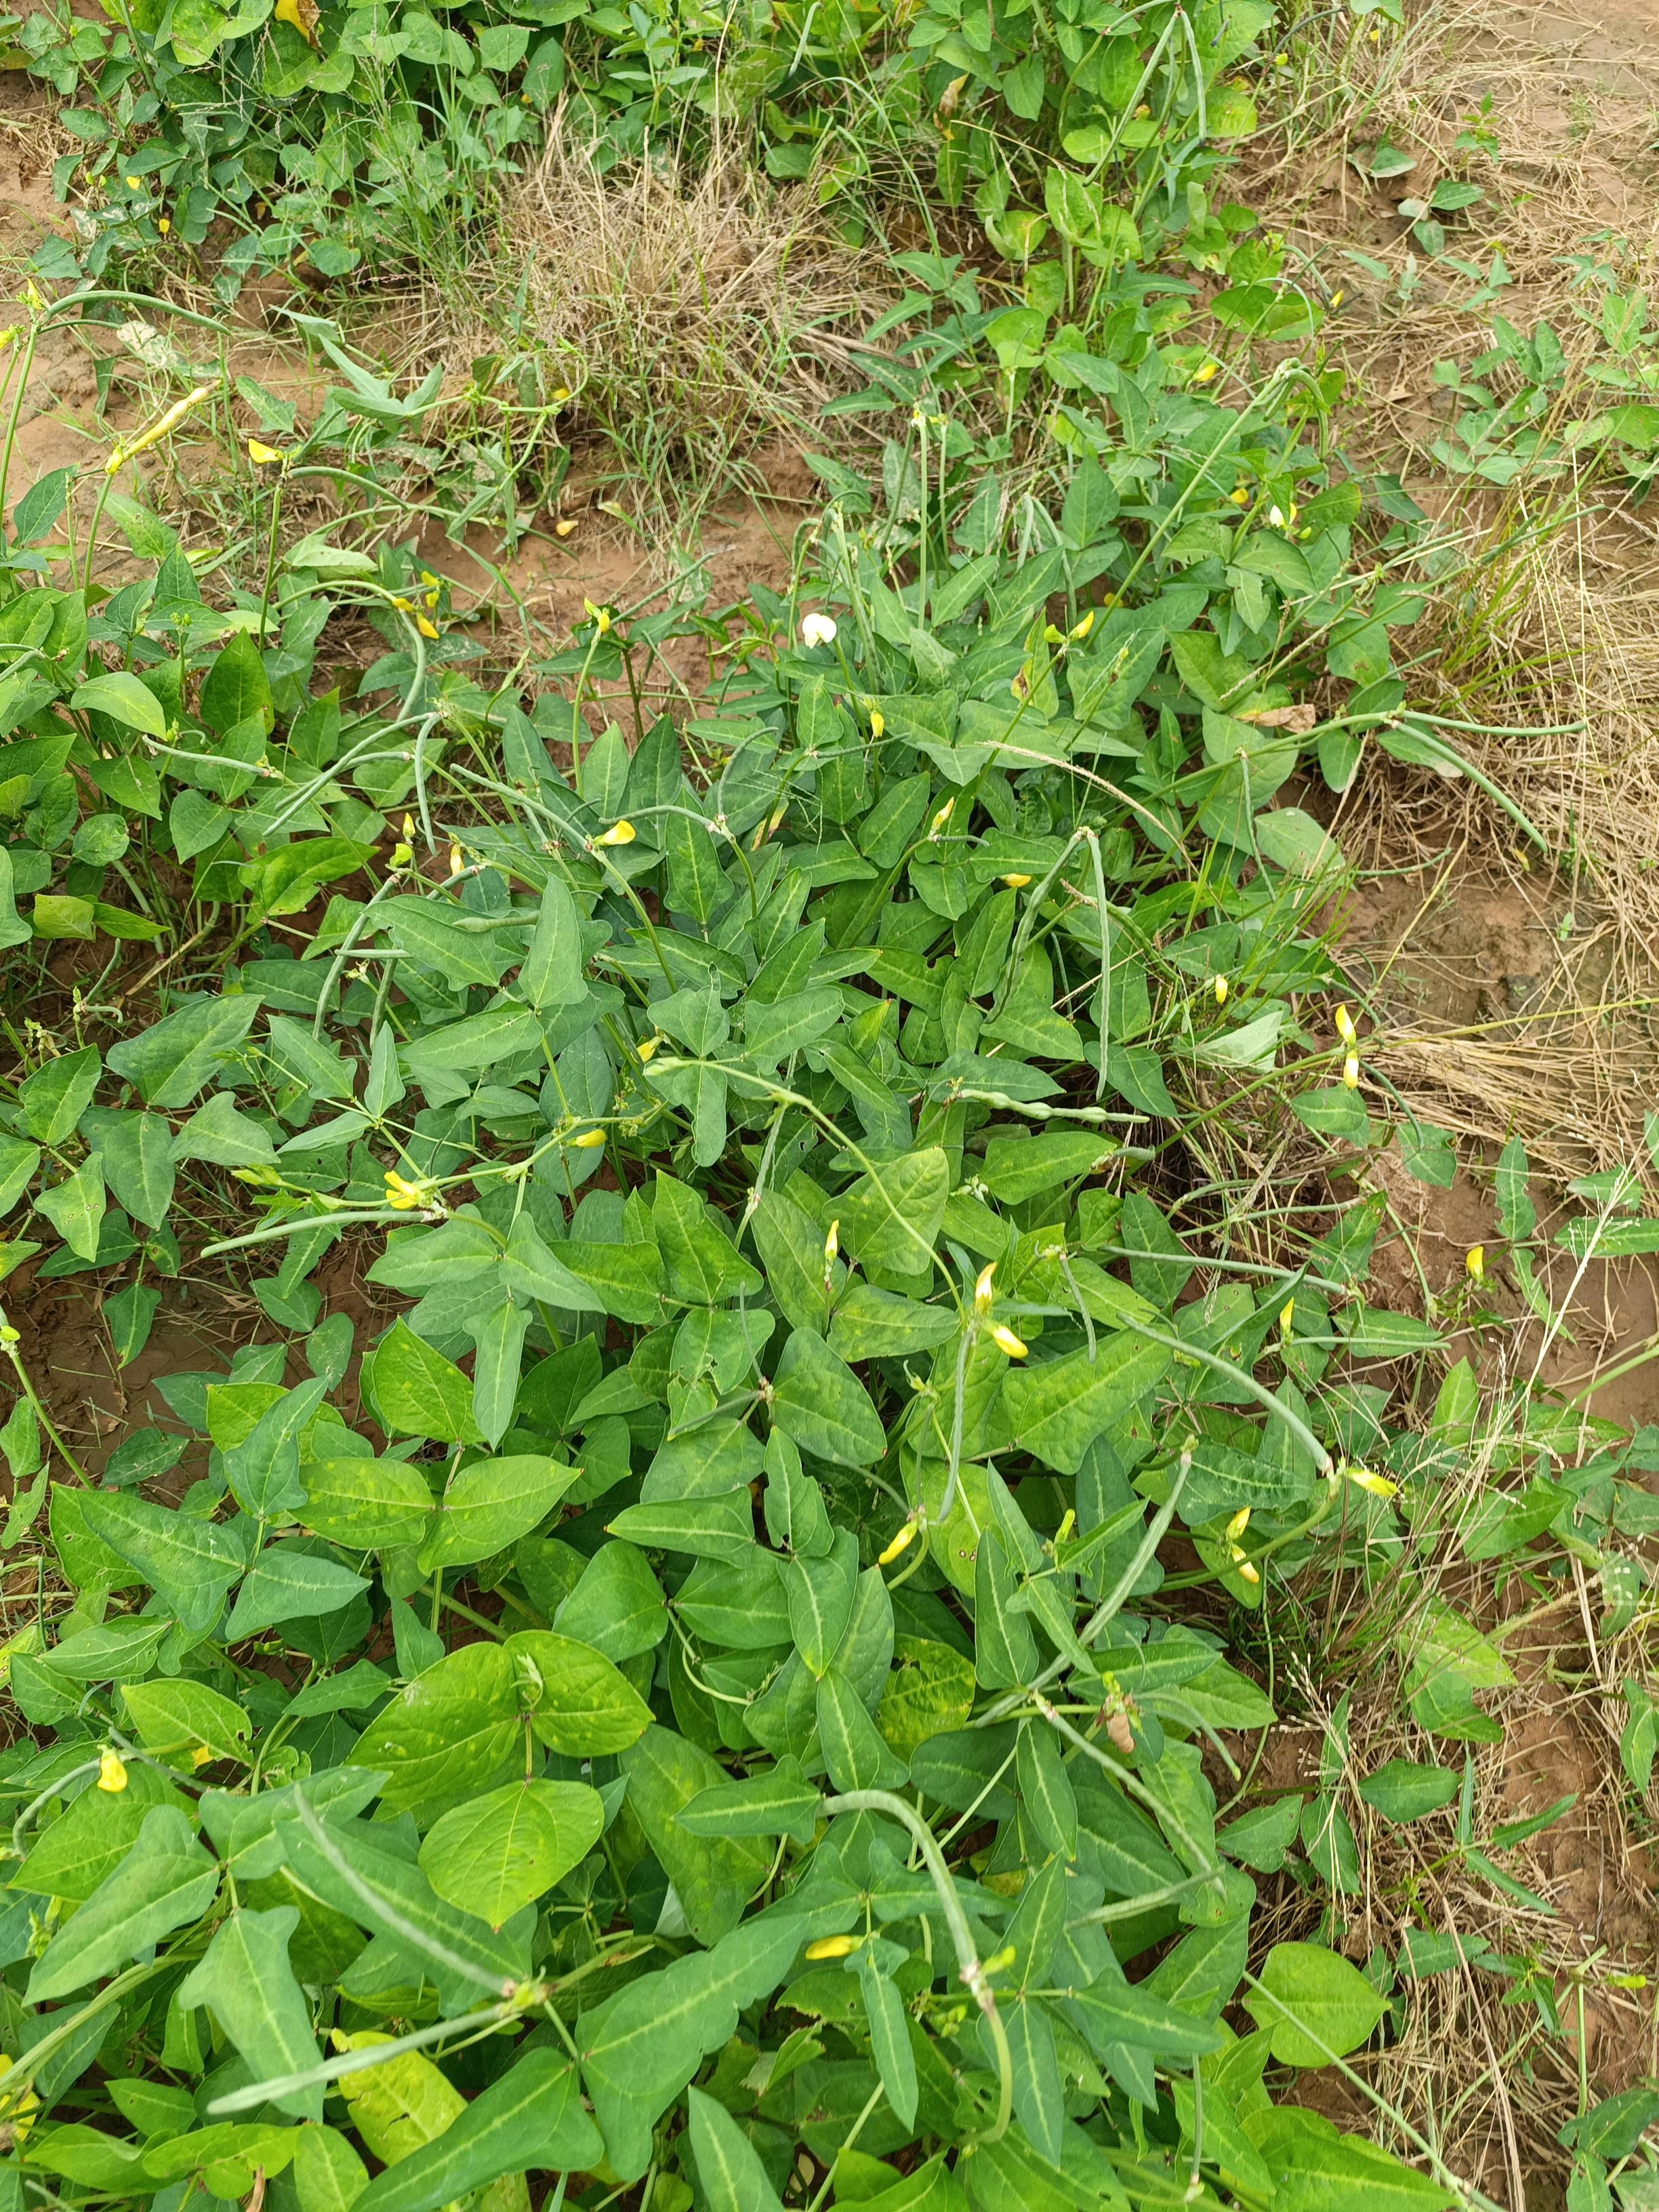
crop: cowpea
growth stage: development pod
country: Nigeria
